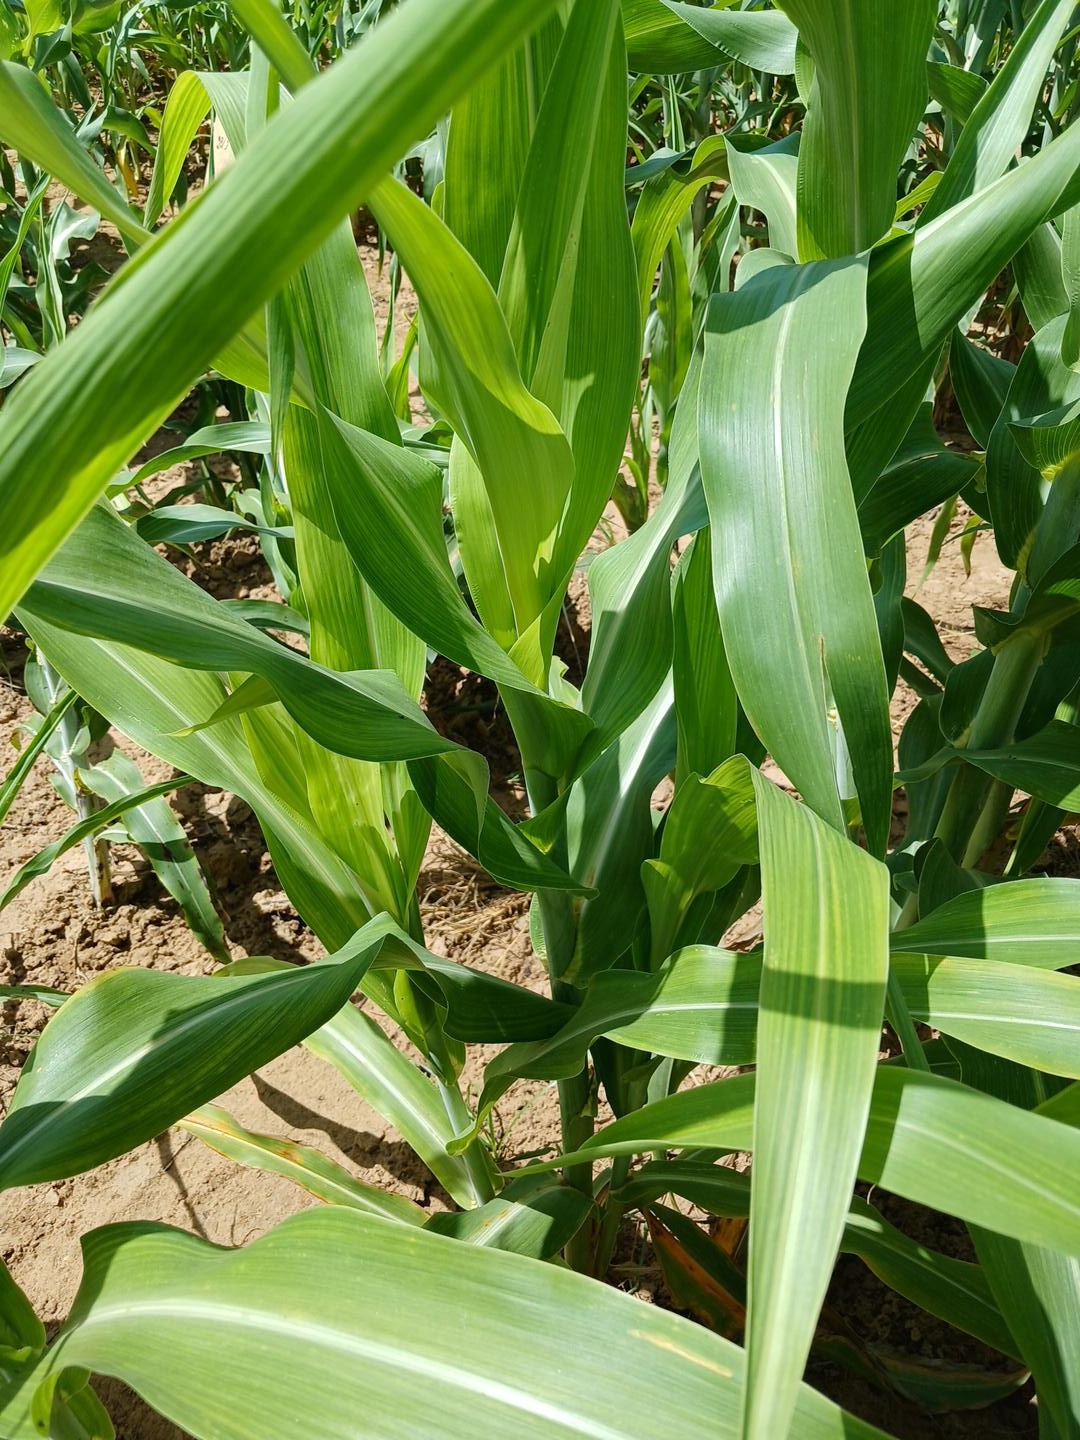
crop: sorghum
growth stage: vegetative
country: Senegal
